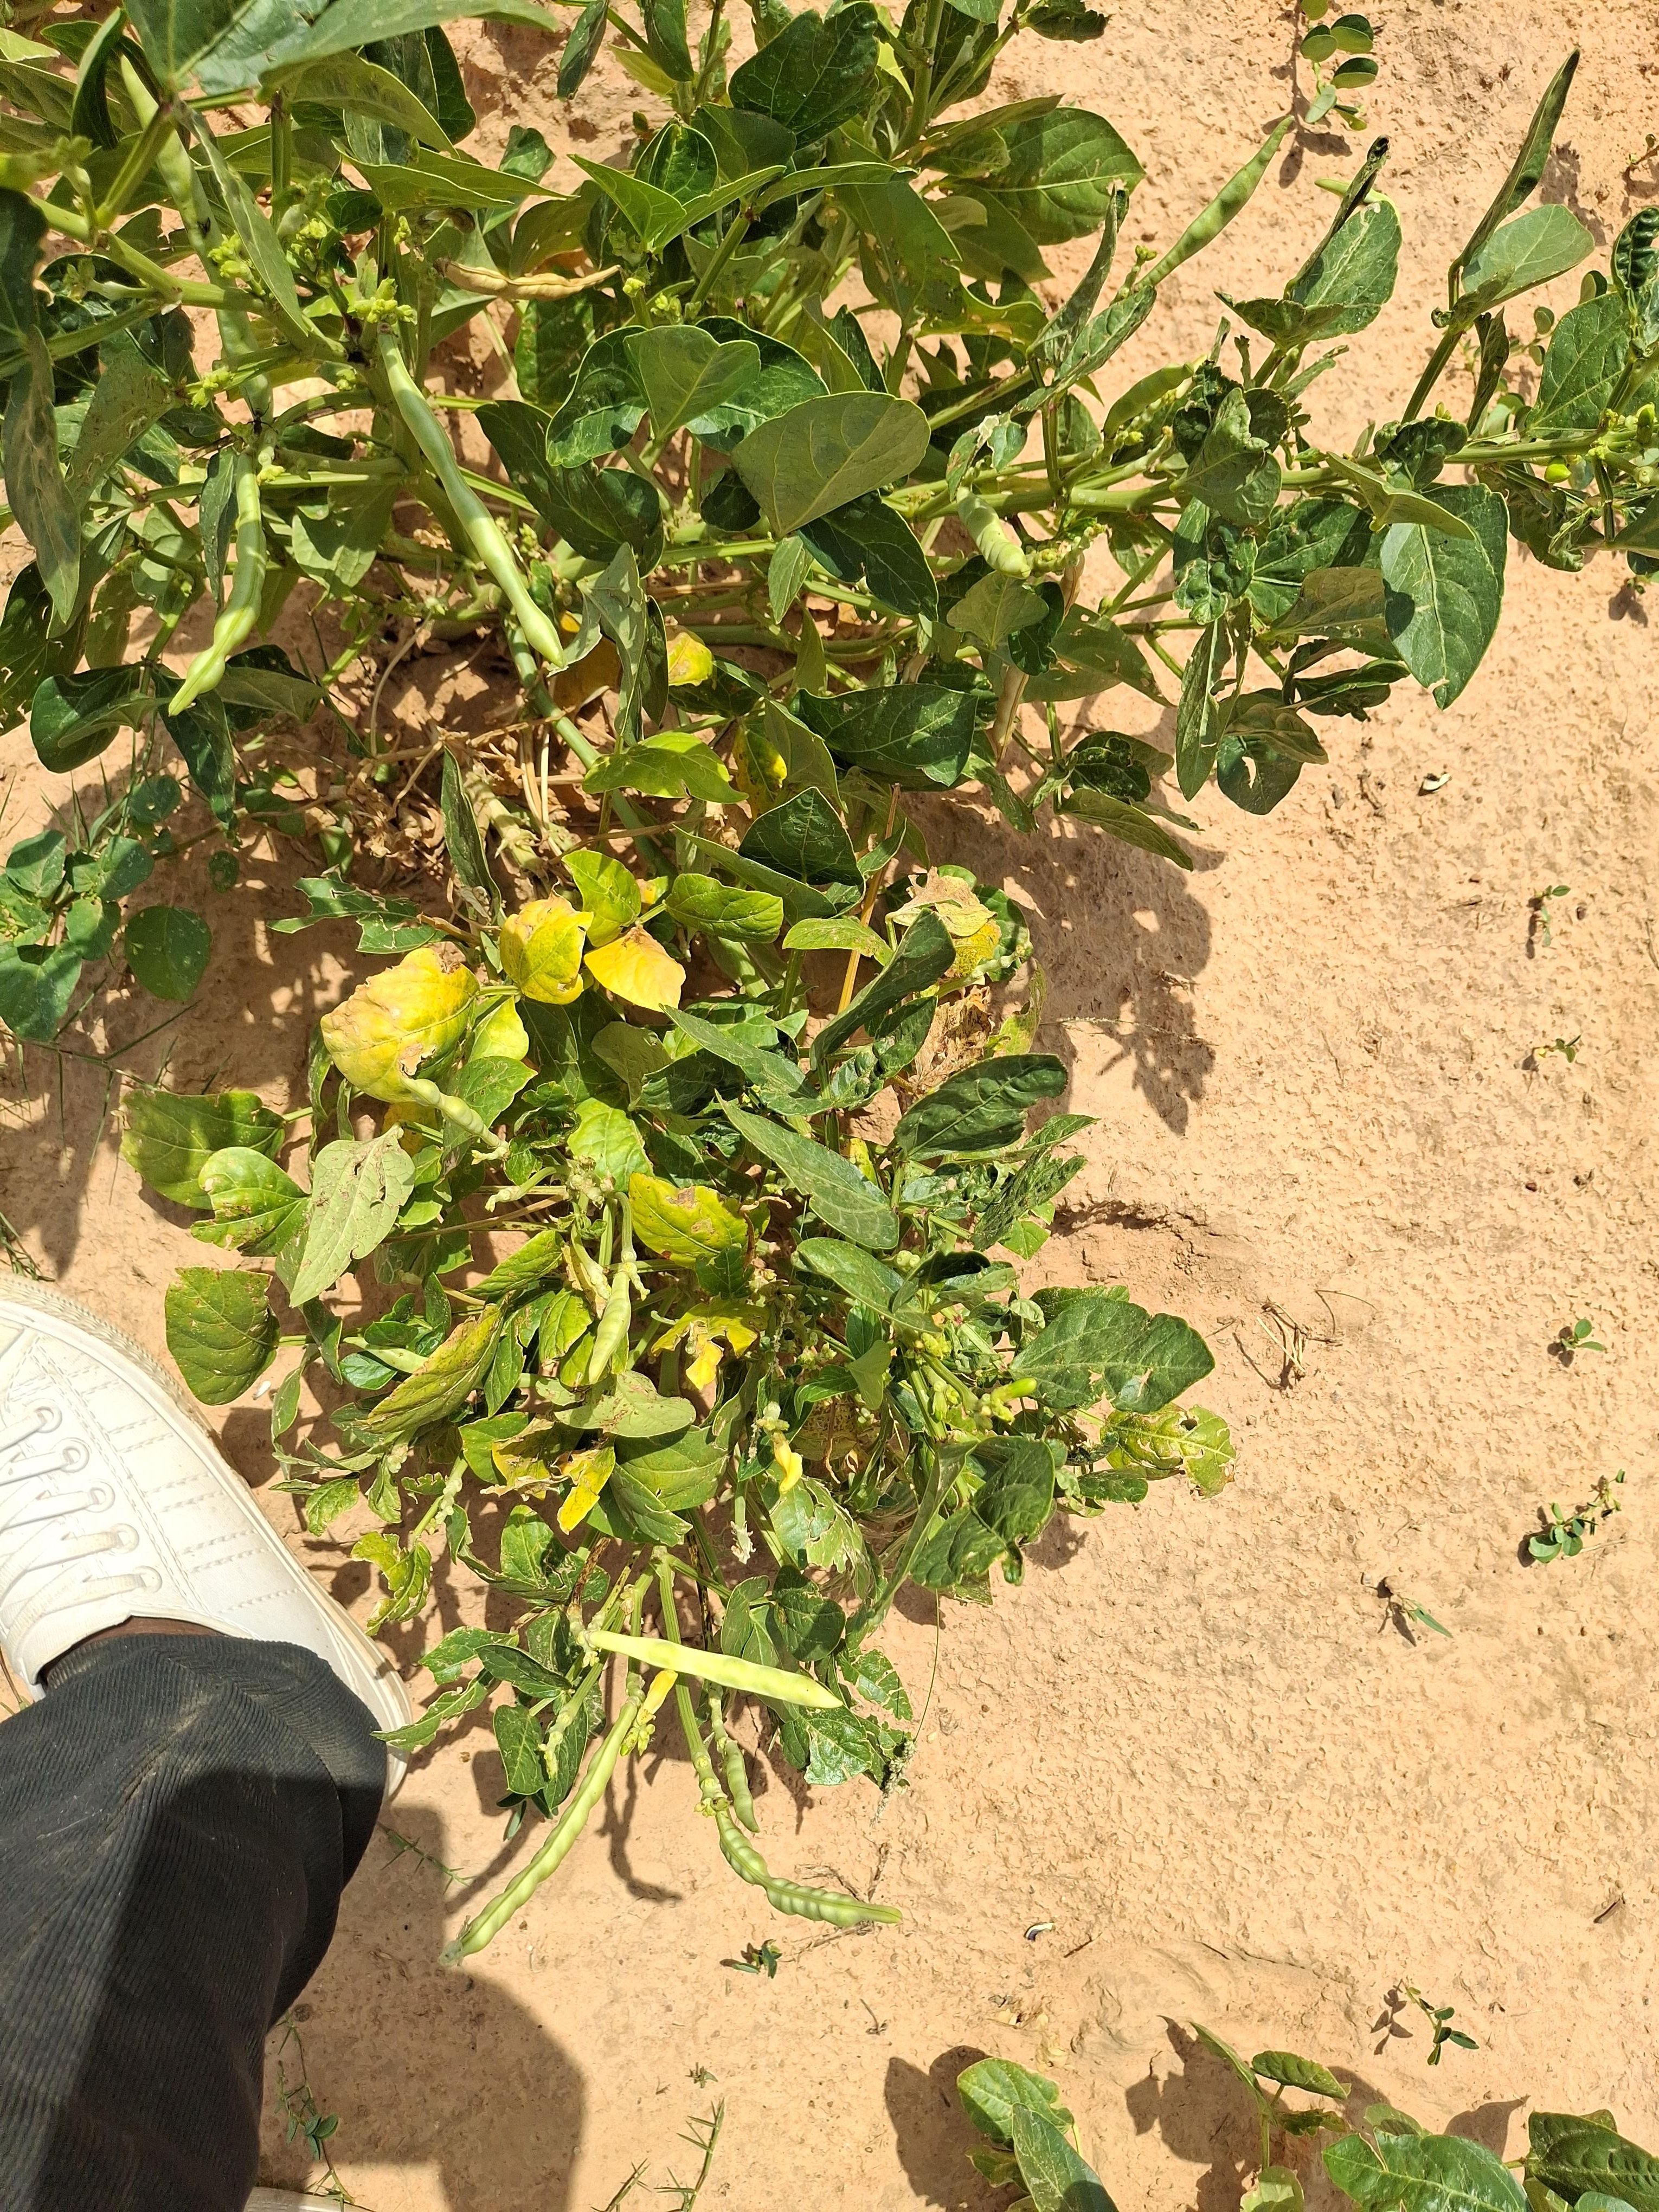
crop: cowpea
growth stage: harvest maturity
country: Nigeria
